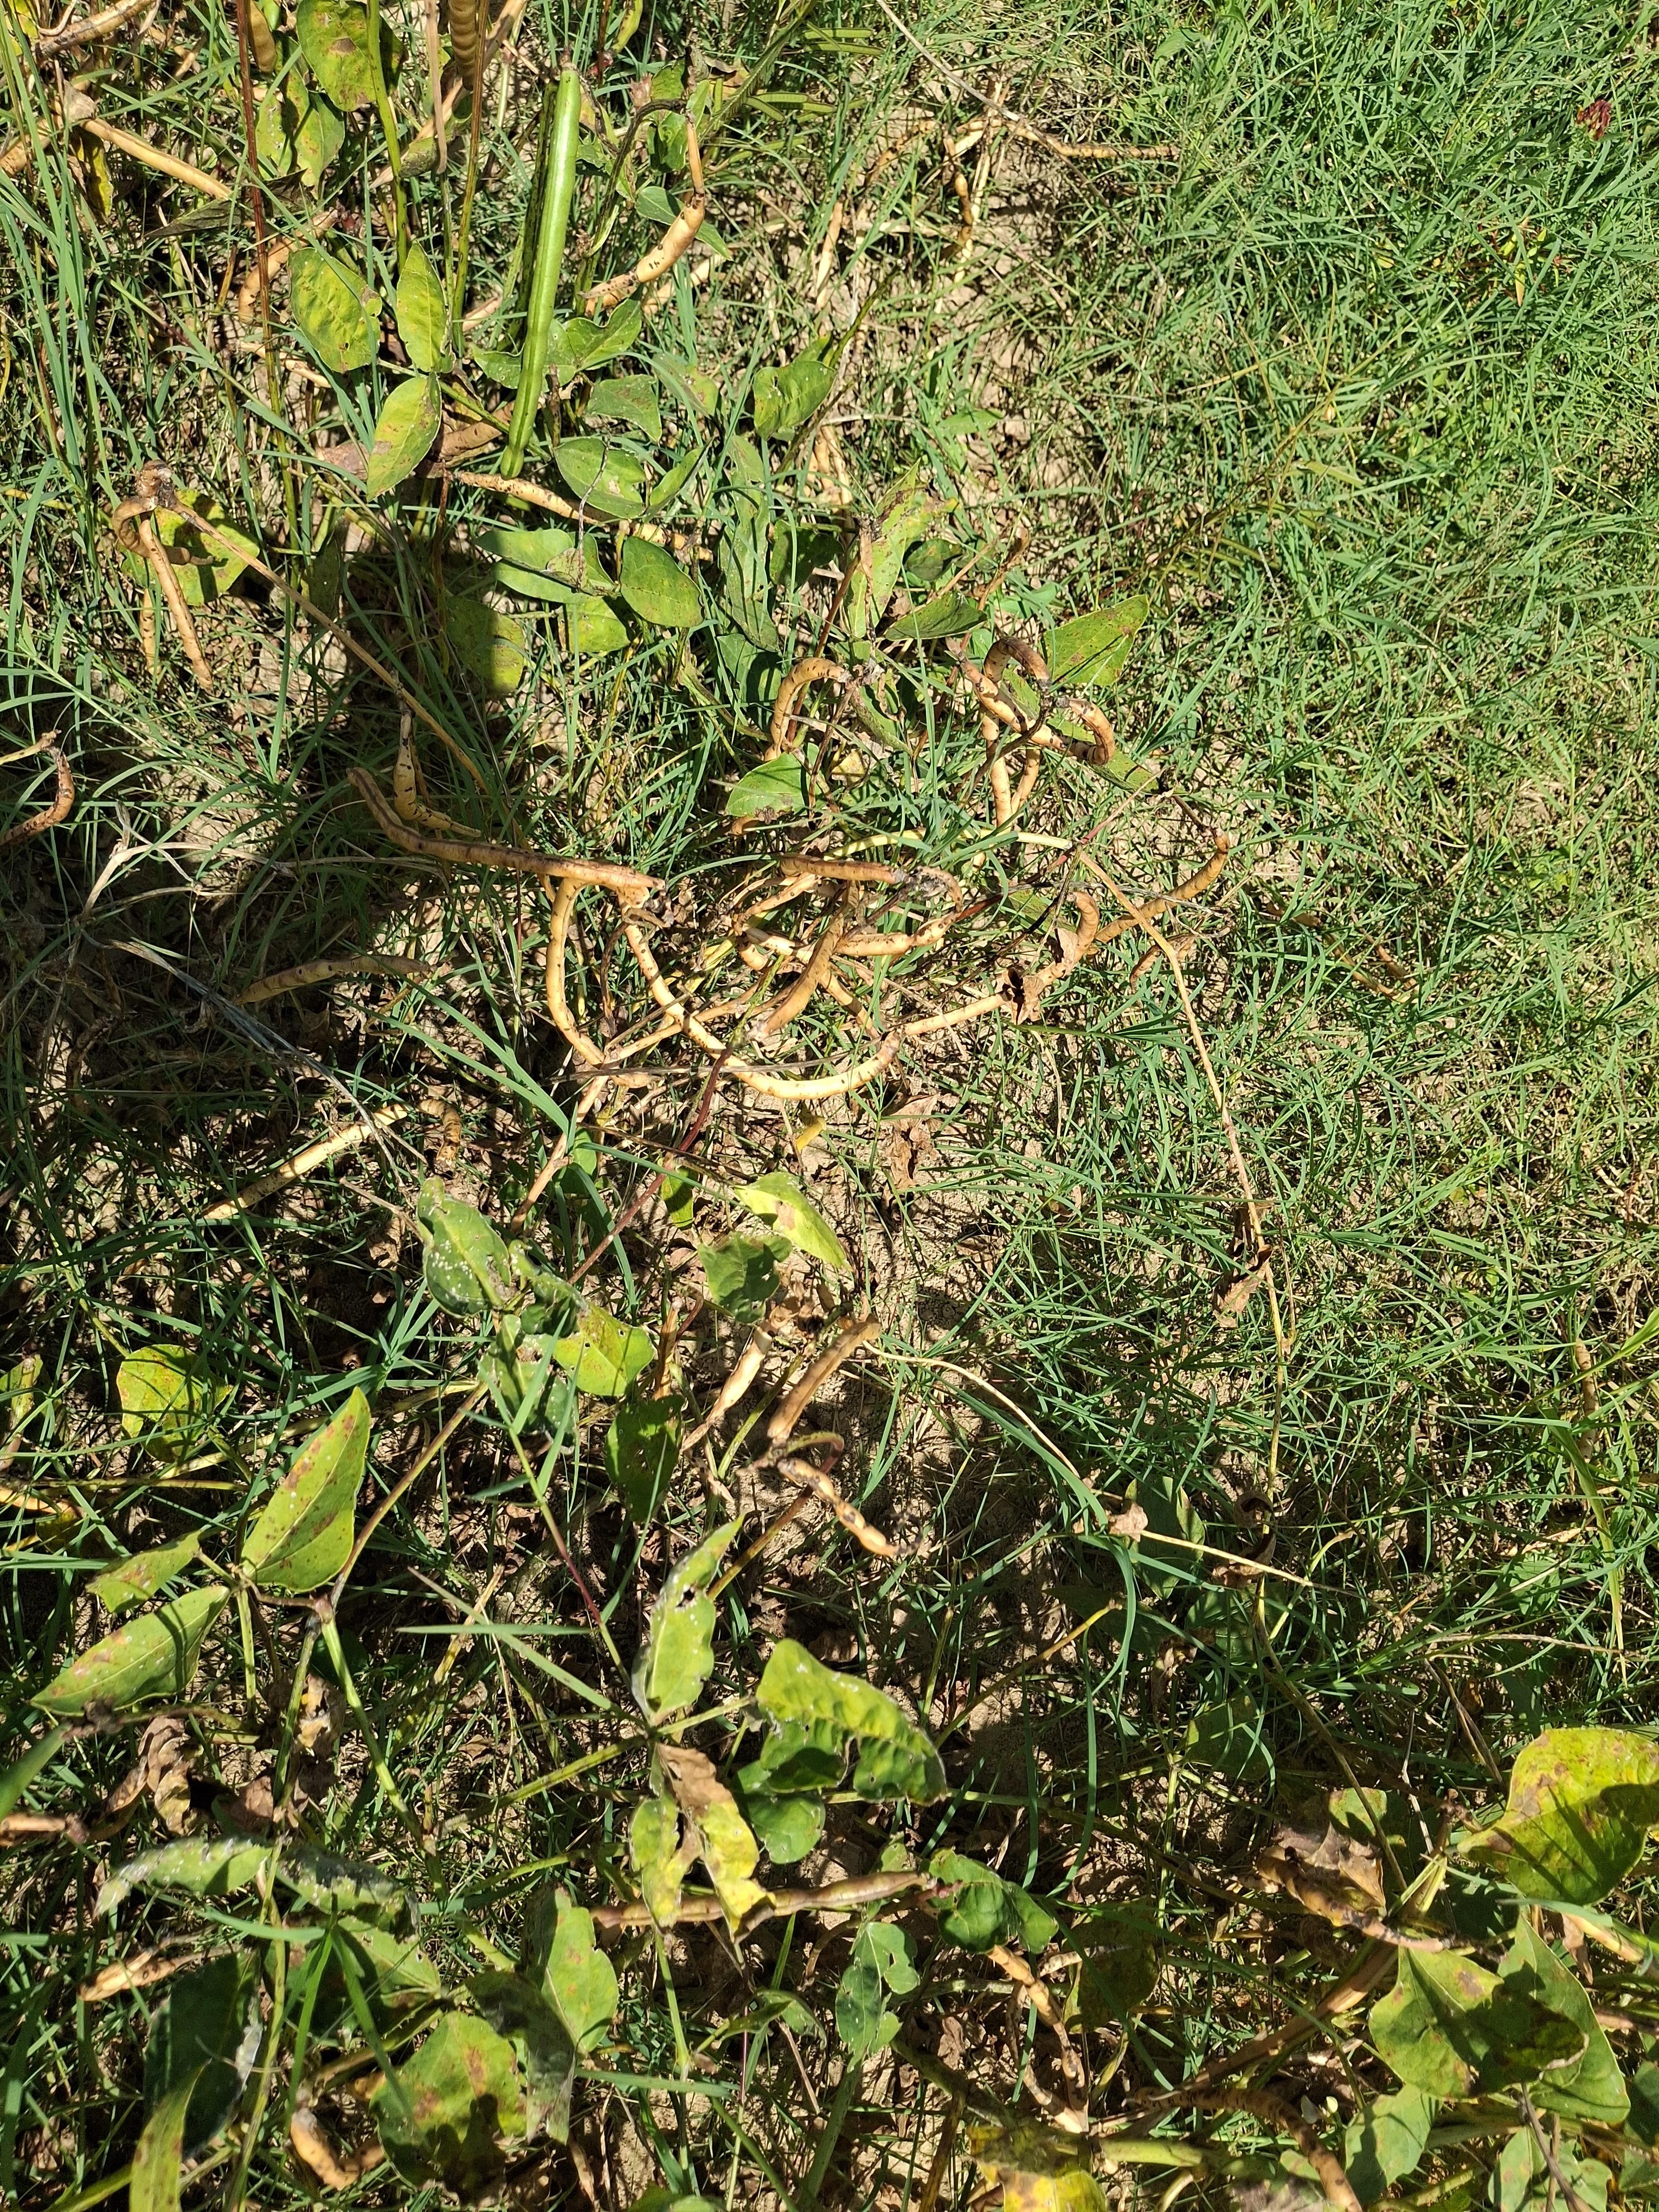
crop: cowpea
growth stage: maturity
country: Nigeria
